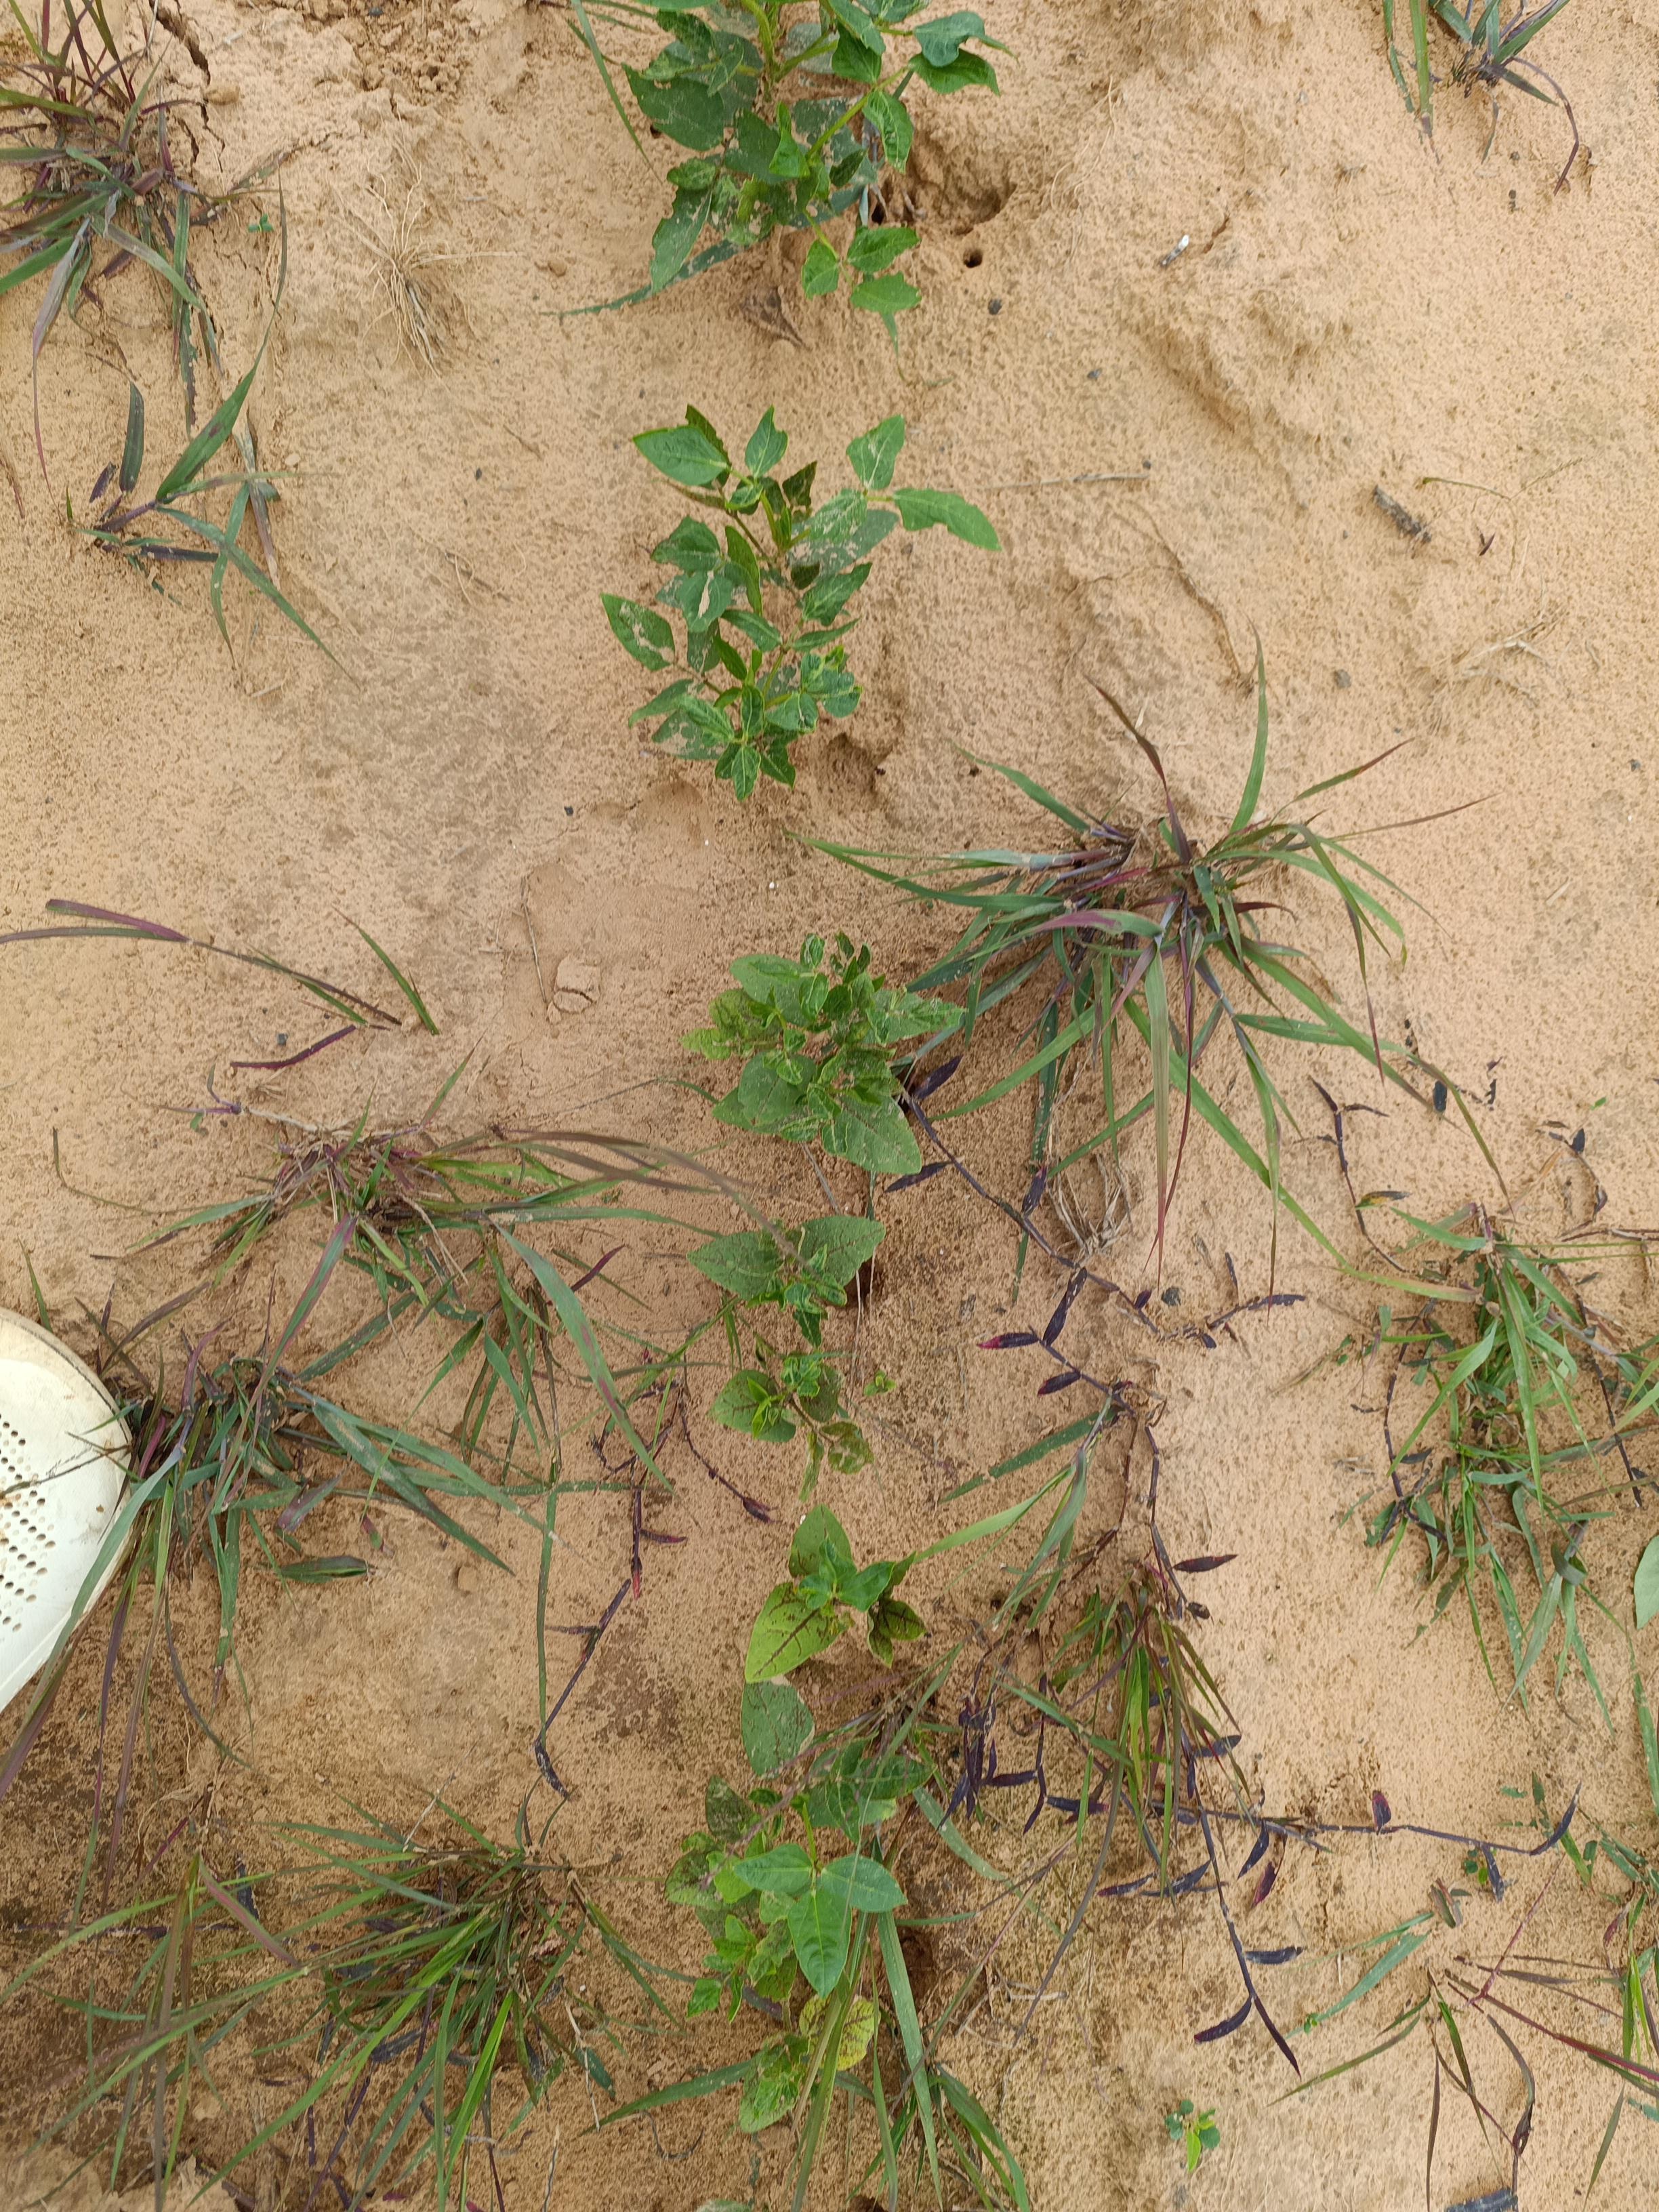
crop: cowpea
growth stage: emergence
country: Nigeria
